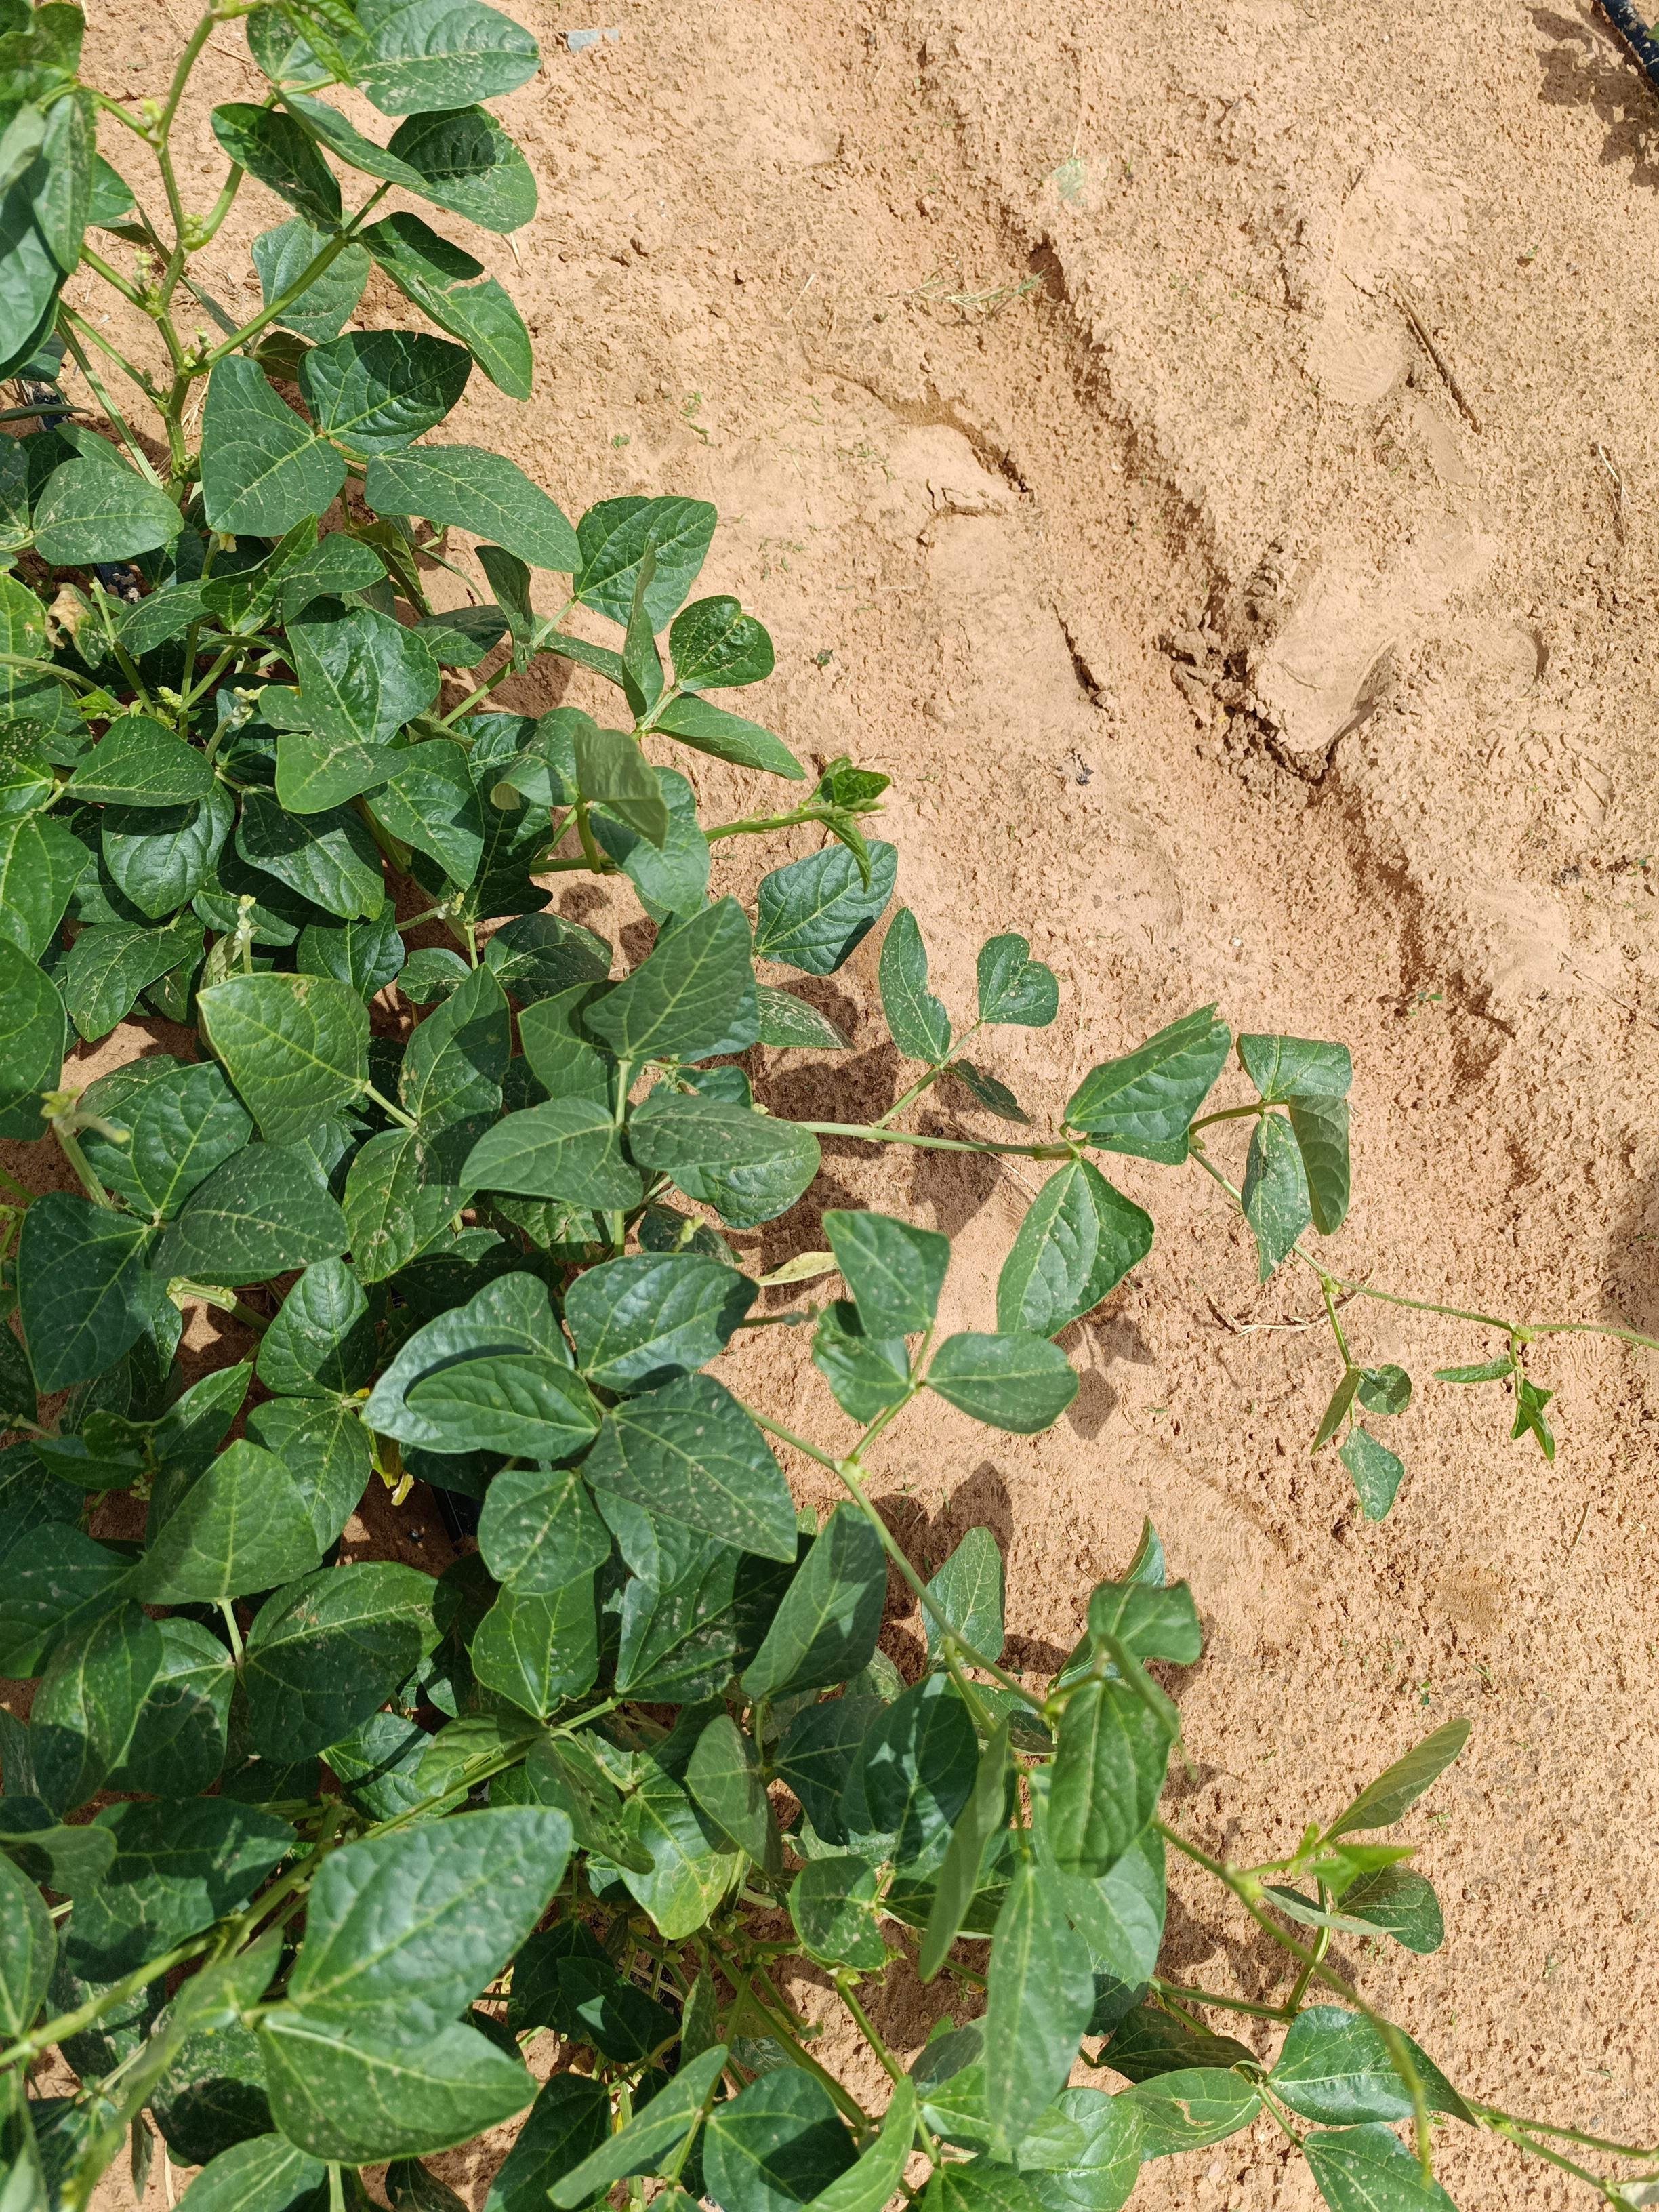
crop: cowpea
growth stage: development pod
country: Nigeria
